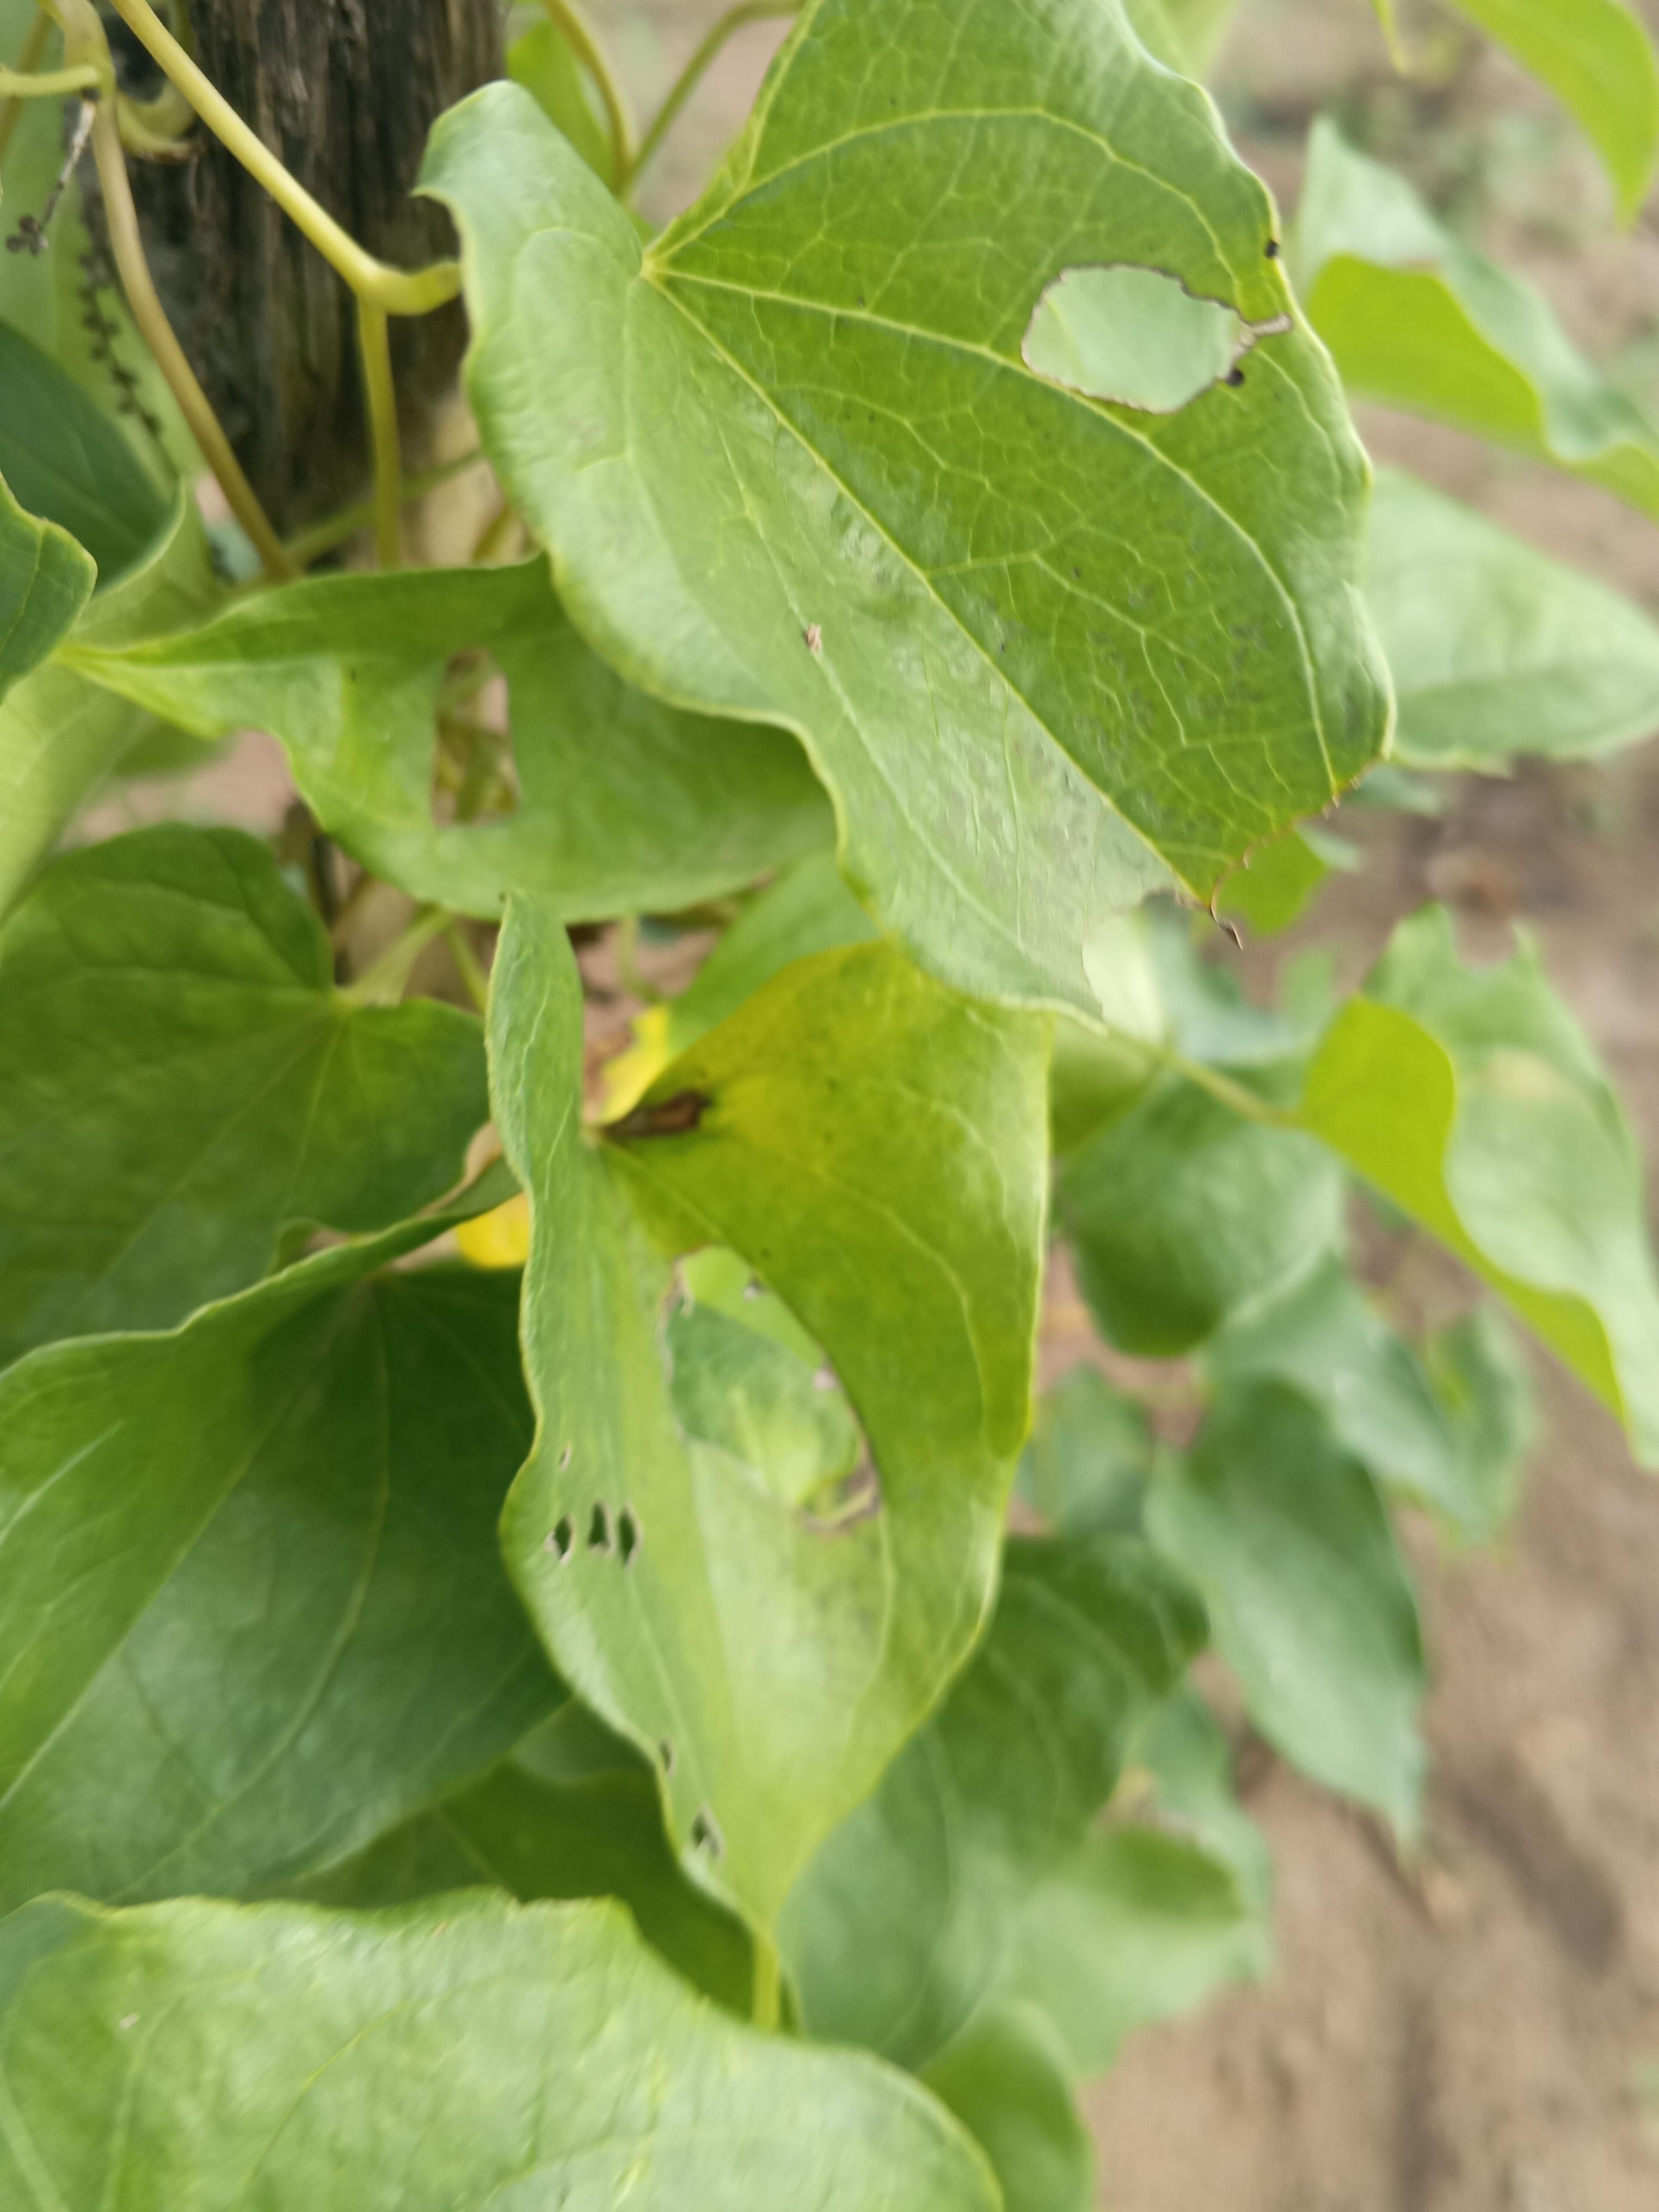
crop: yam
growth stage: maturity
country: Nigeria
